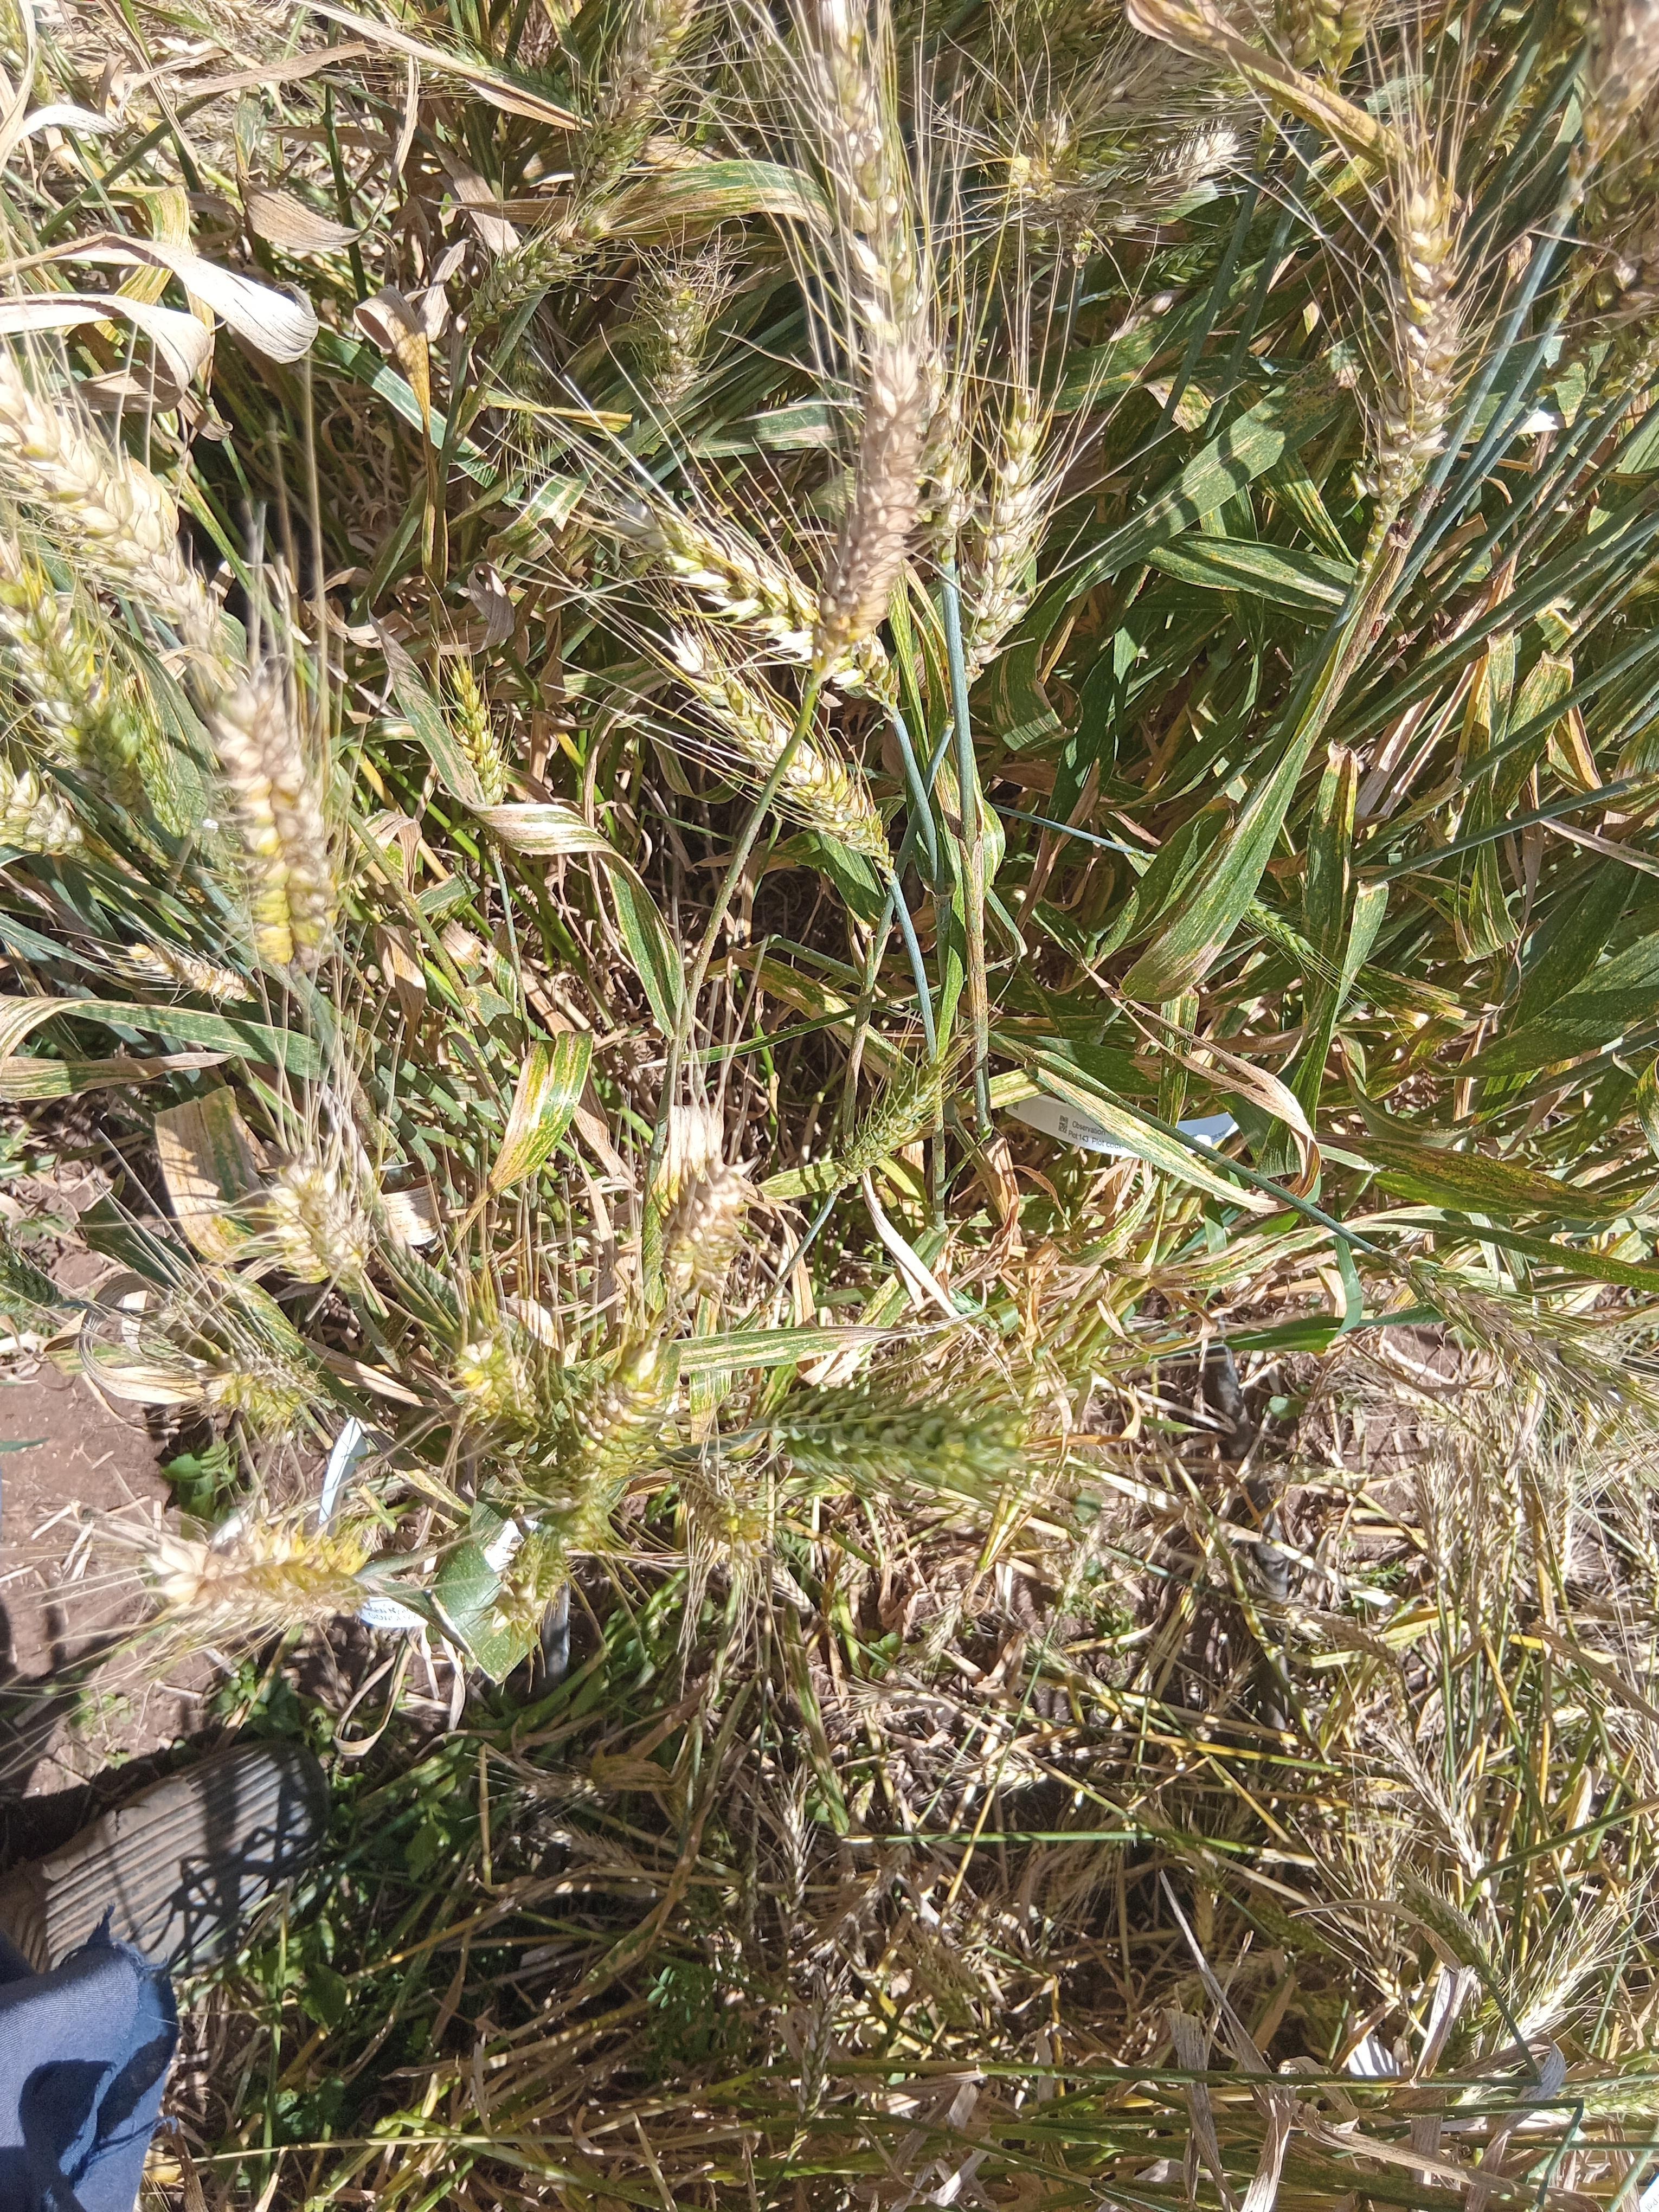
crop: wheat
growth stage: maturity
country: Kenya
